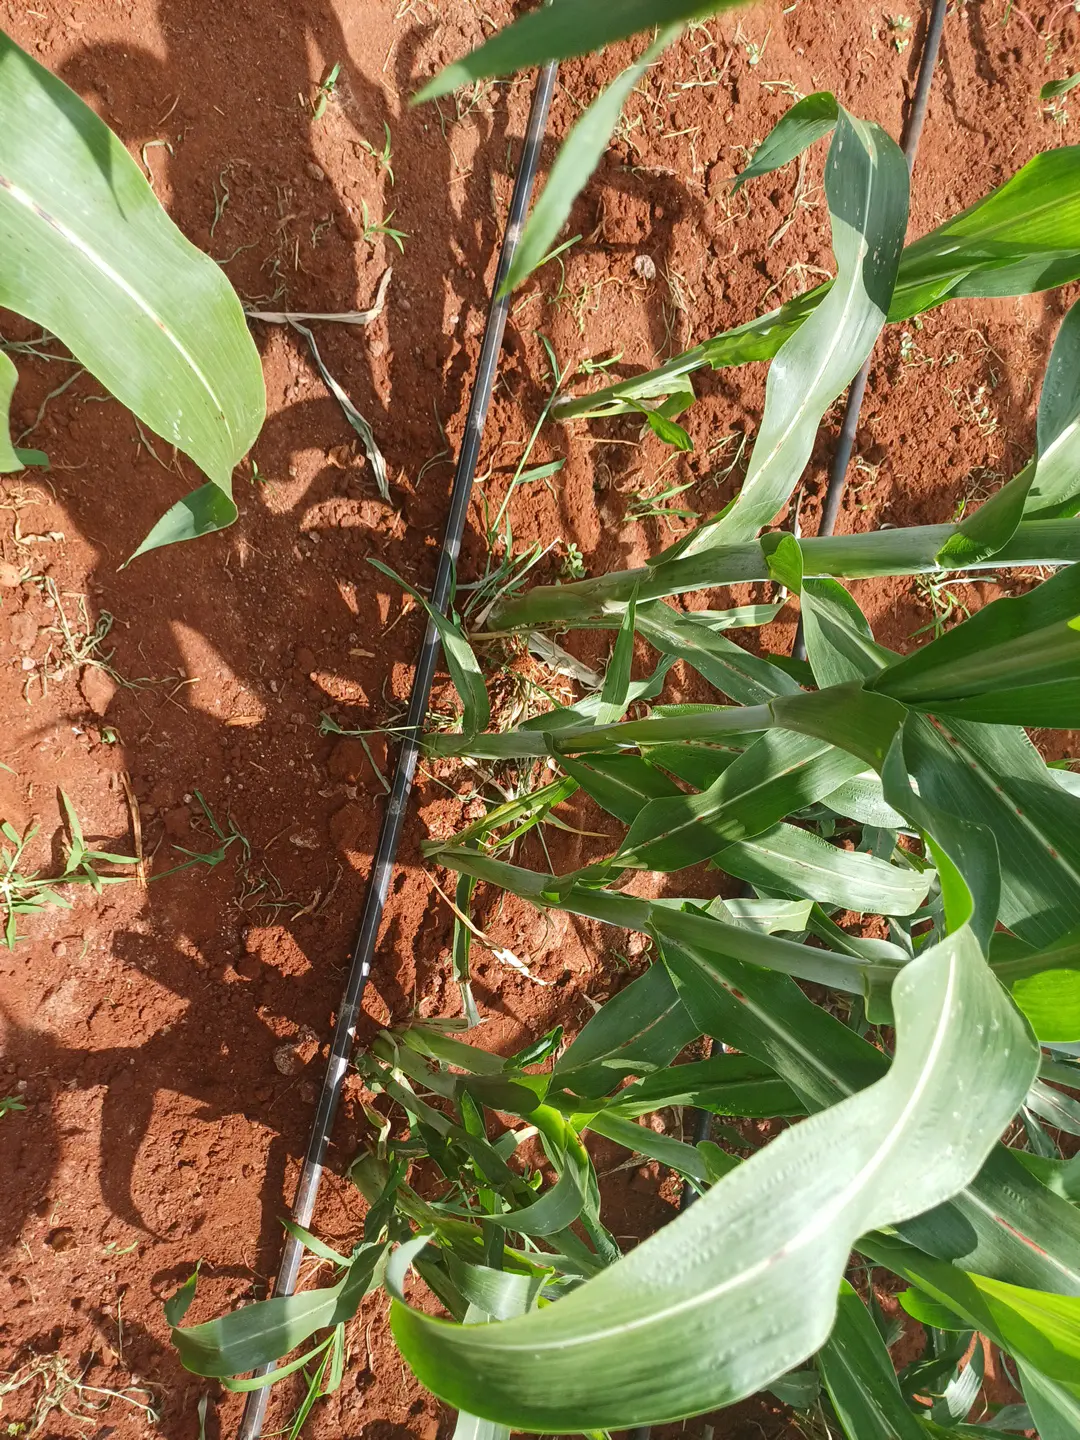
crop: sorghum
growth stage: heading tuber
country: Kenya
